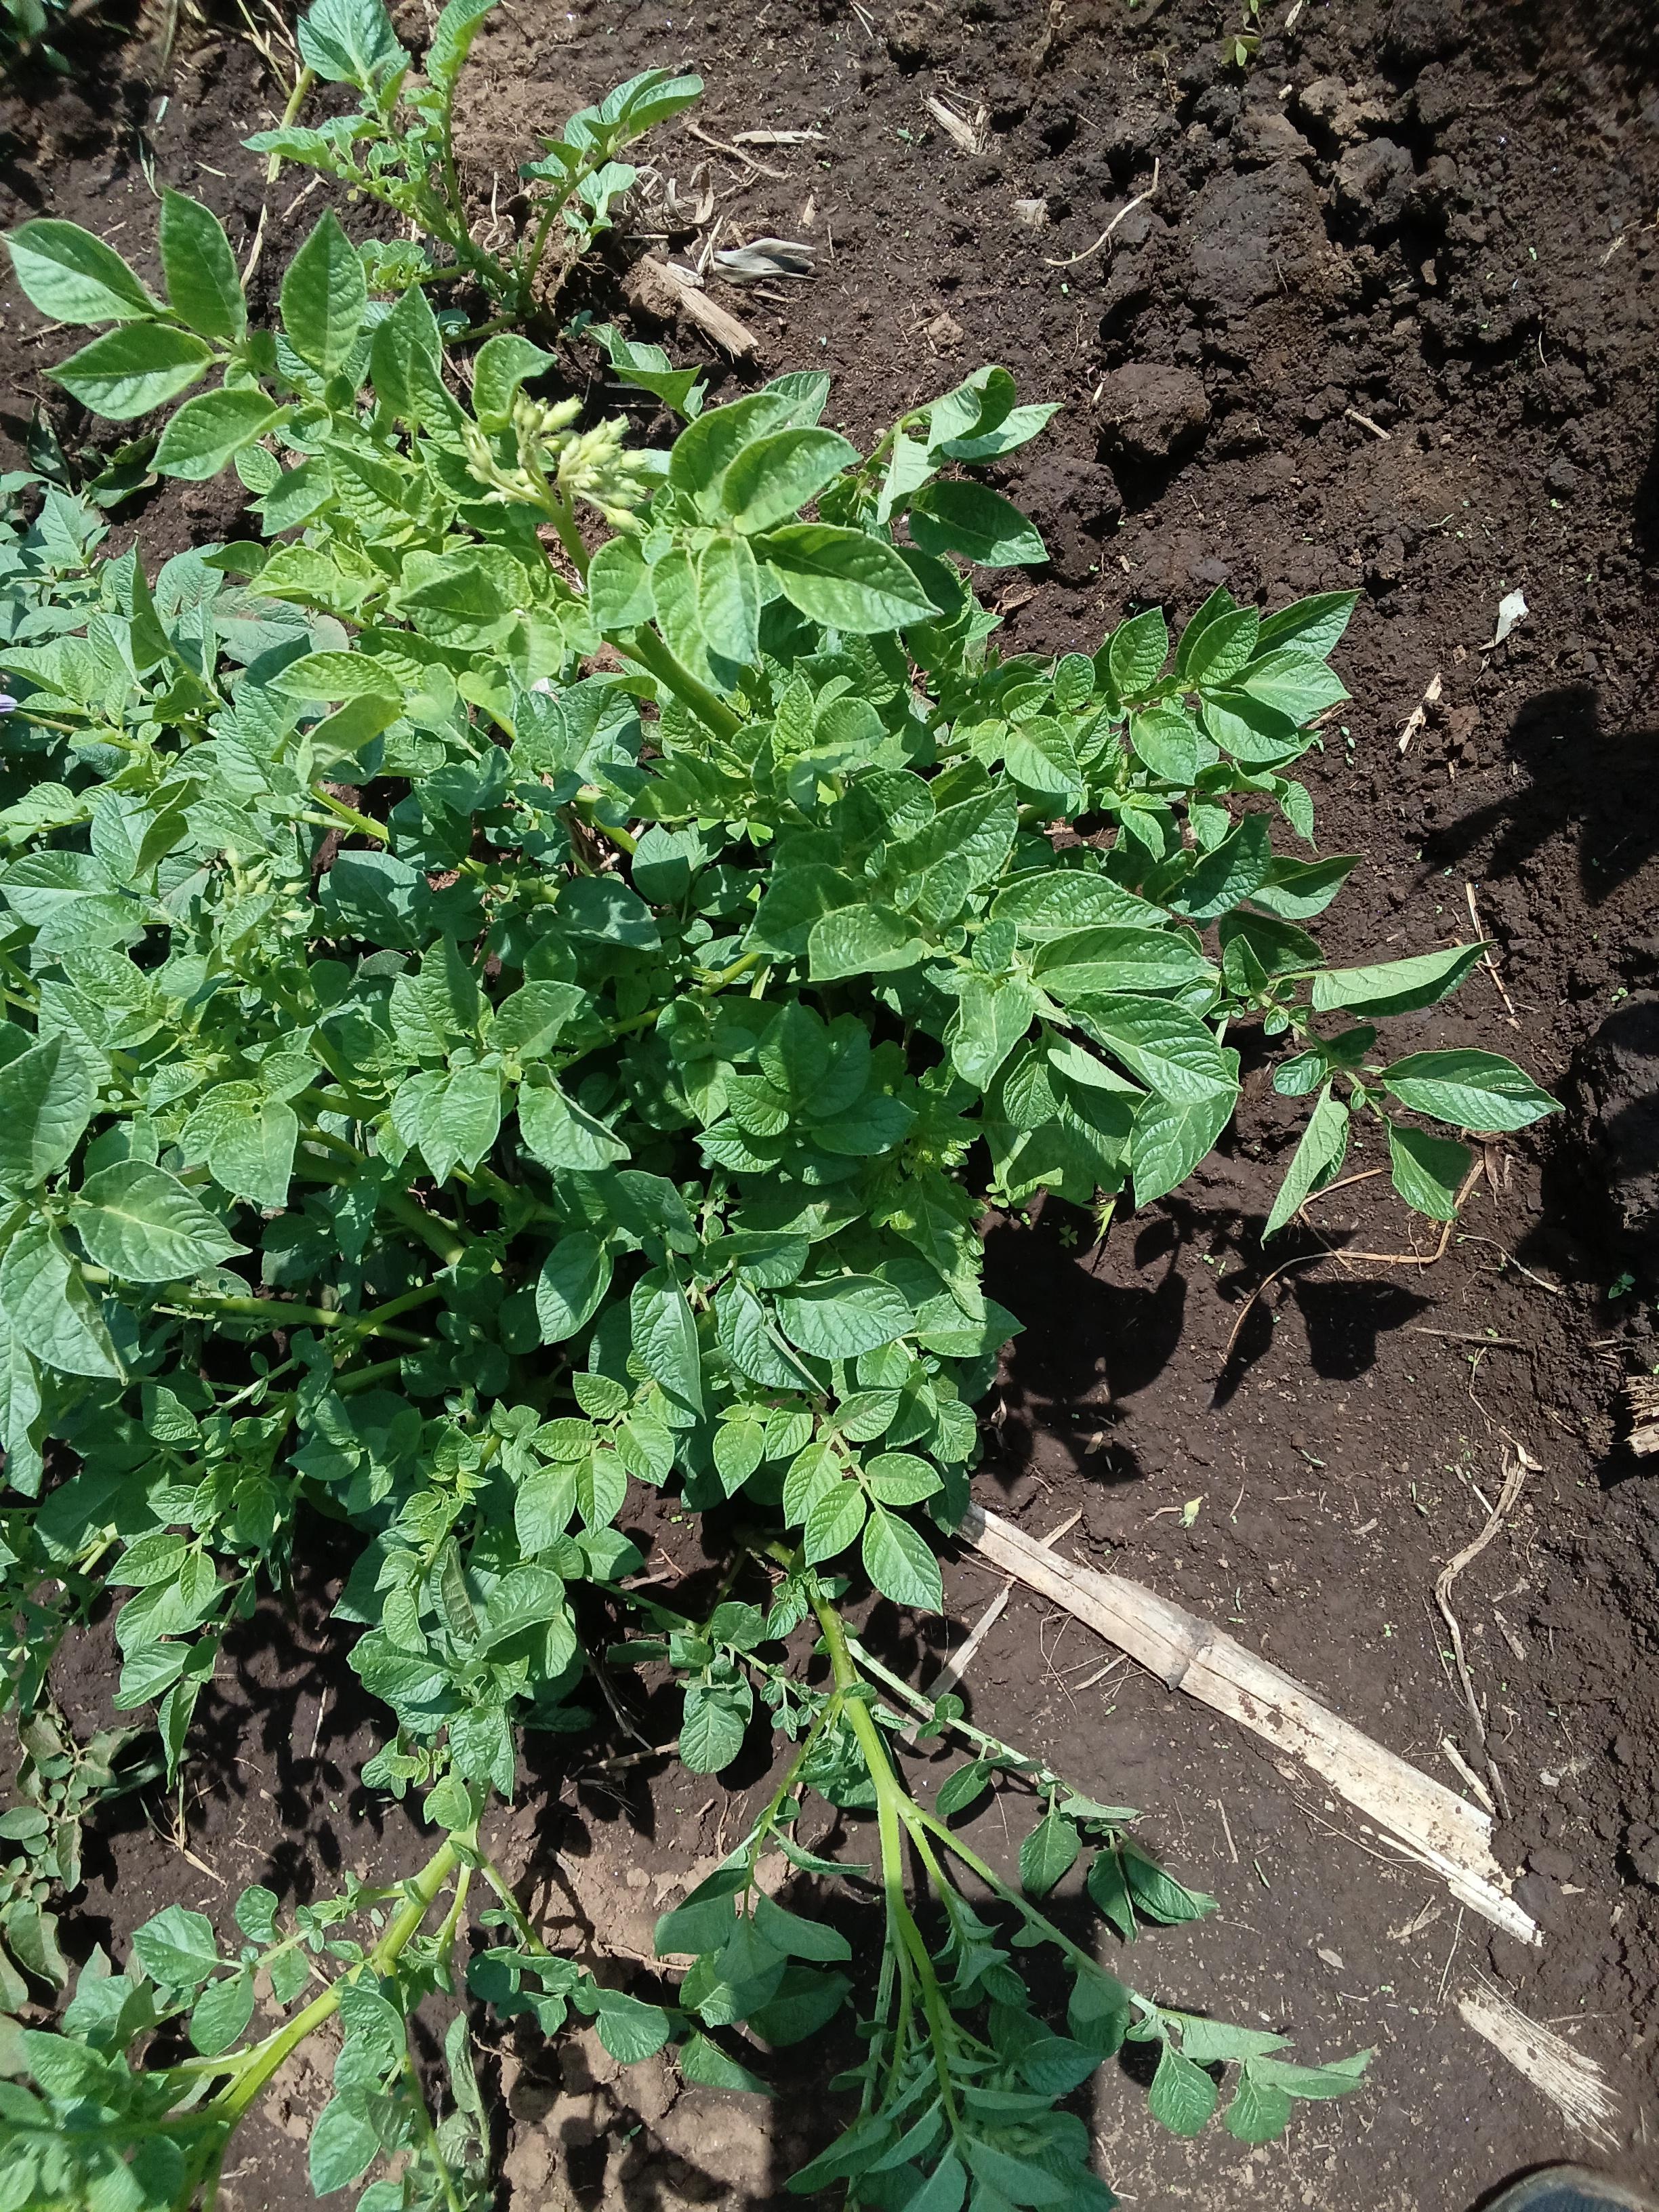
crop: potato
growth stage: vegetative
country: Kenya
